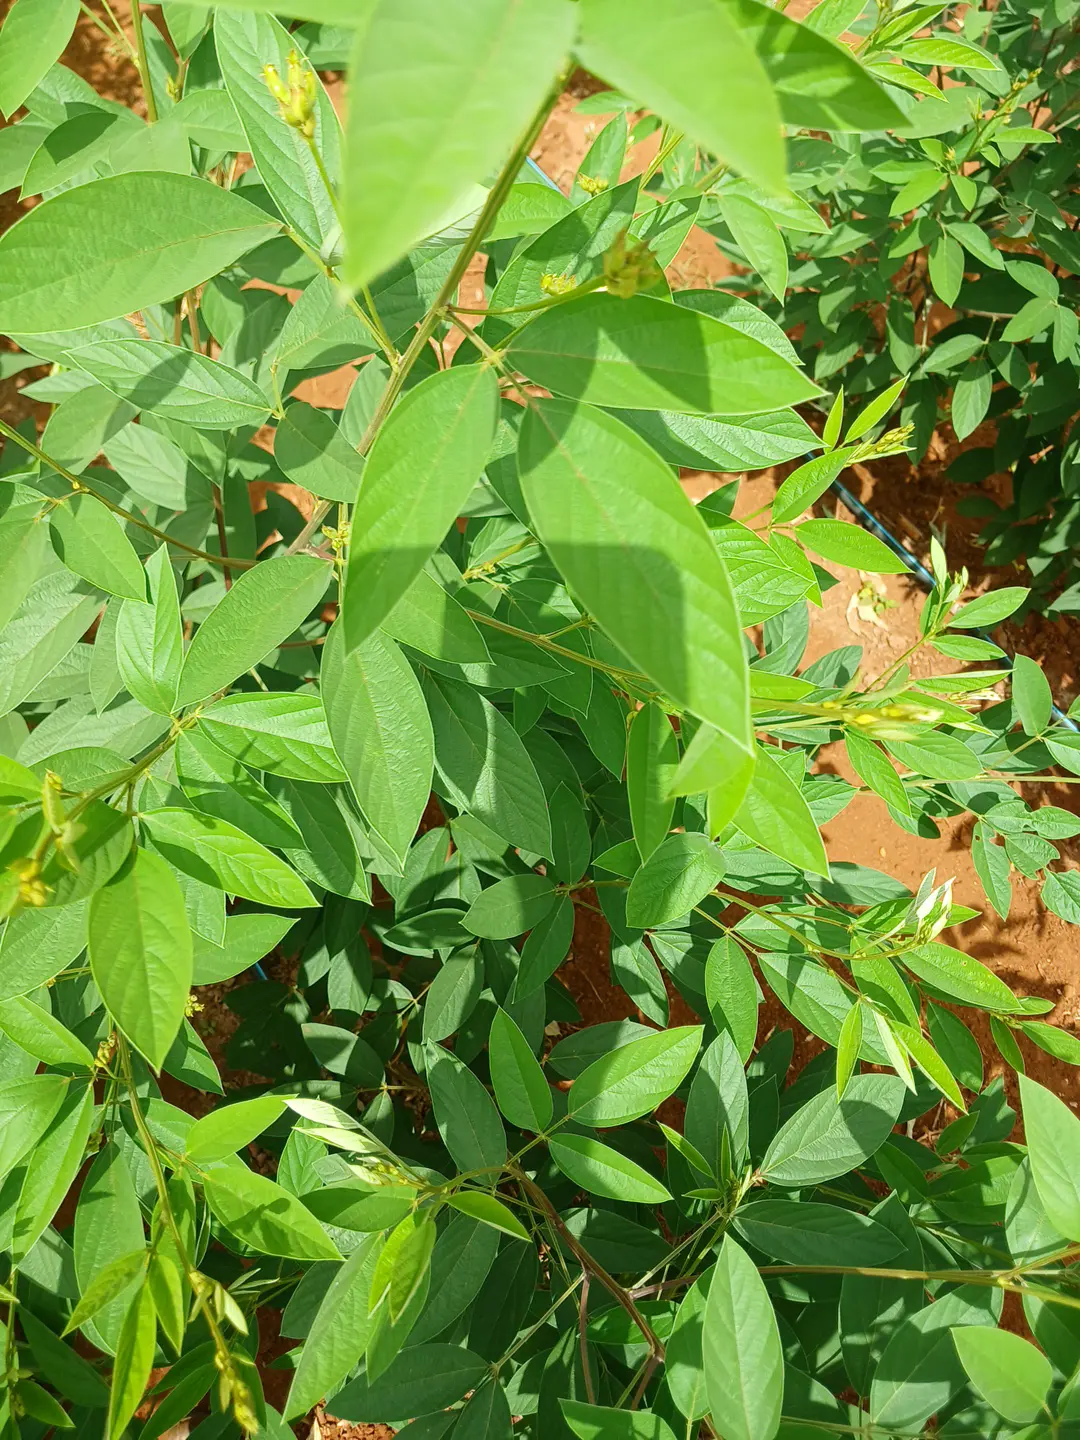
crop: pigeonpea
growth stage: vegetative
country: Kenya
